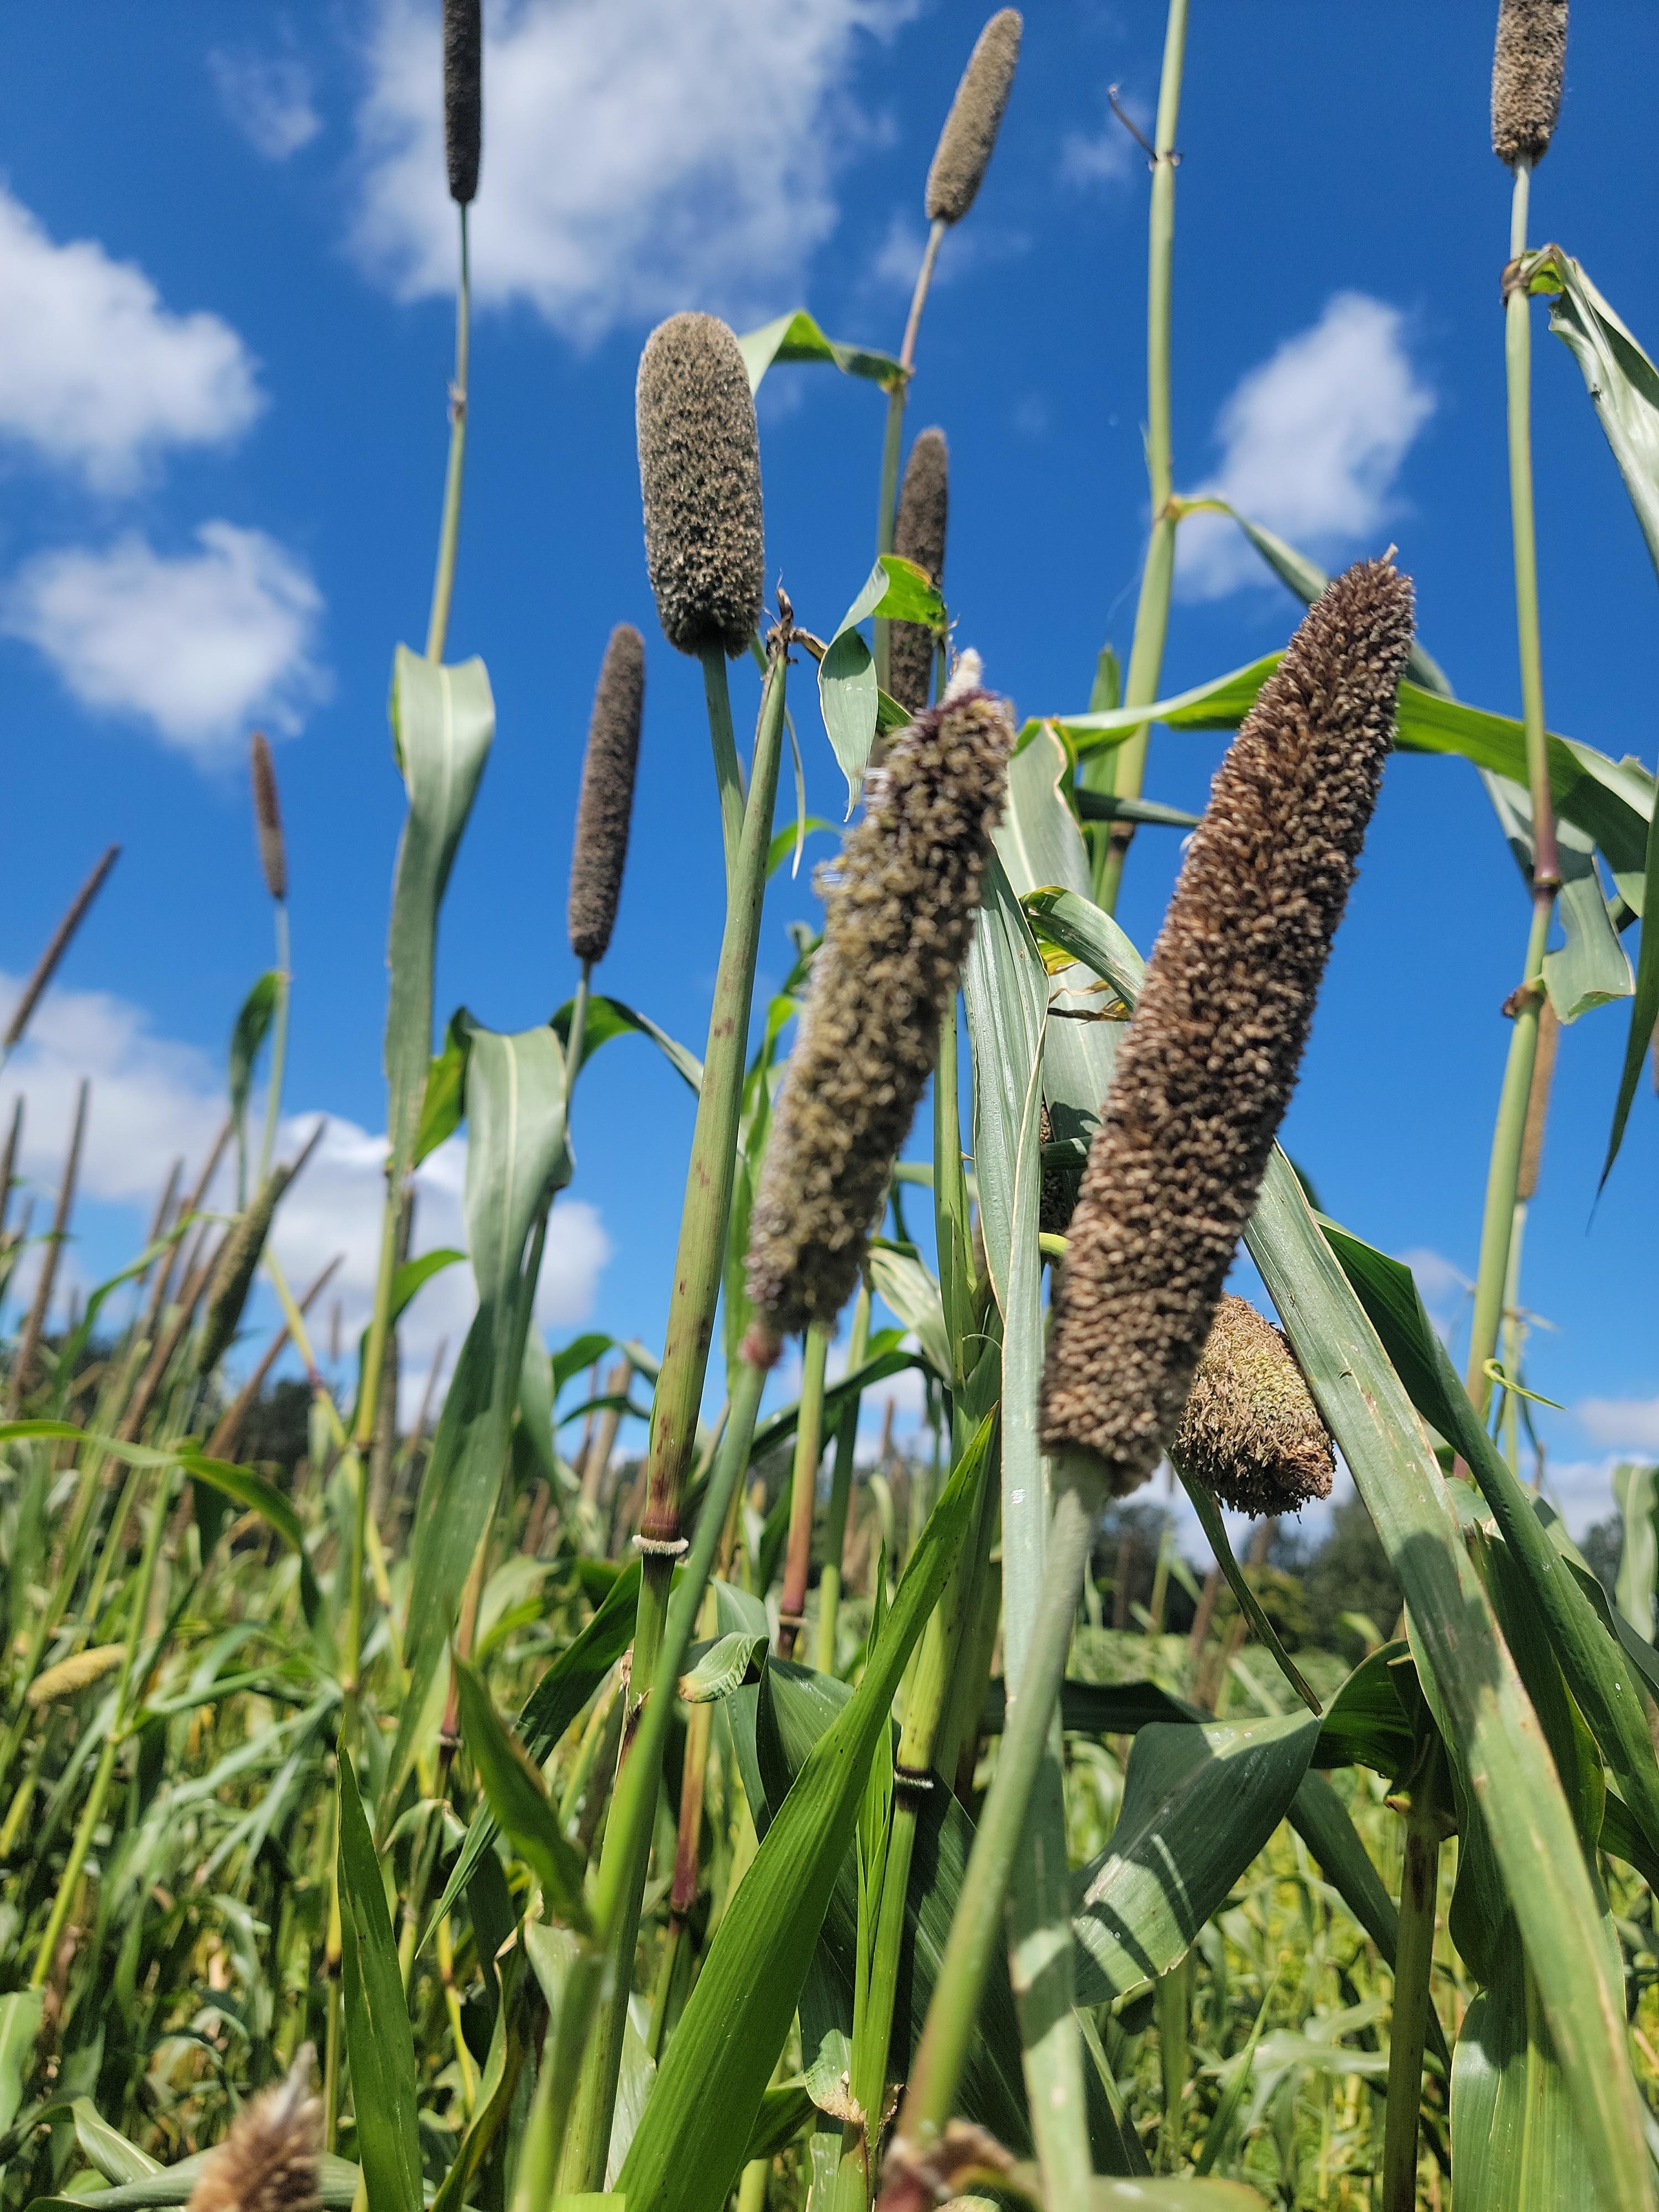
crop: pearl millet
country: Tanzania
